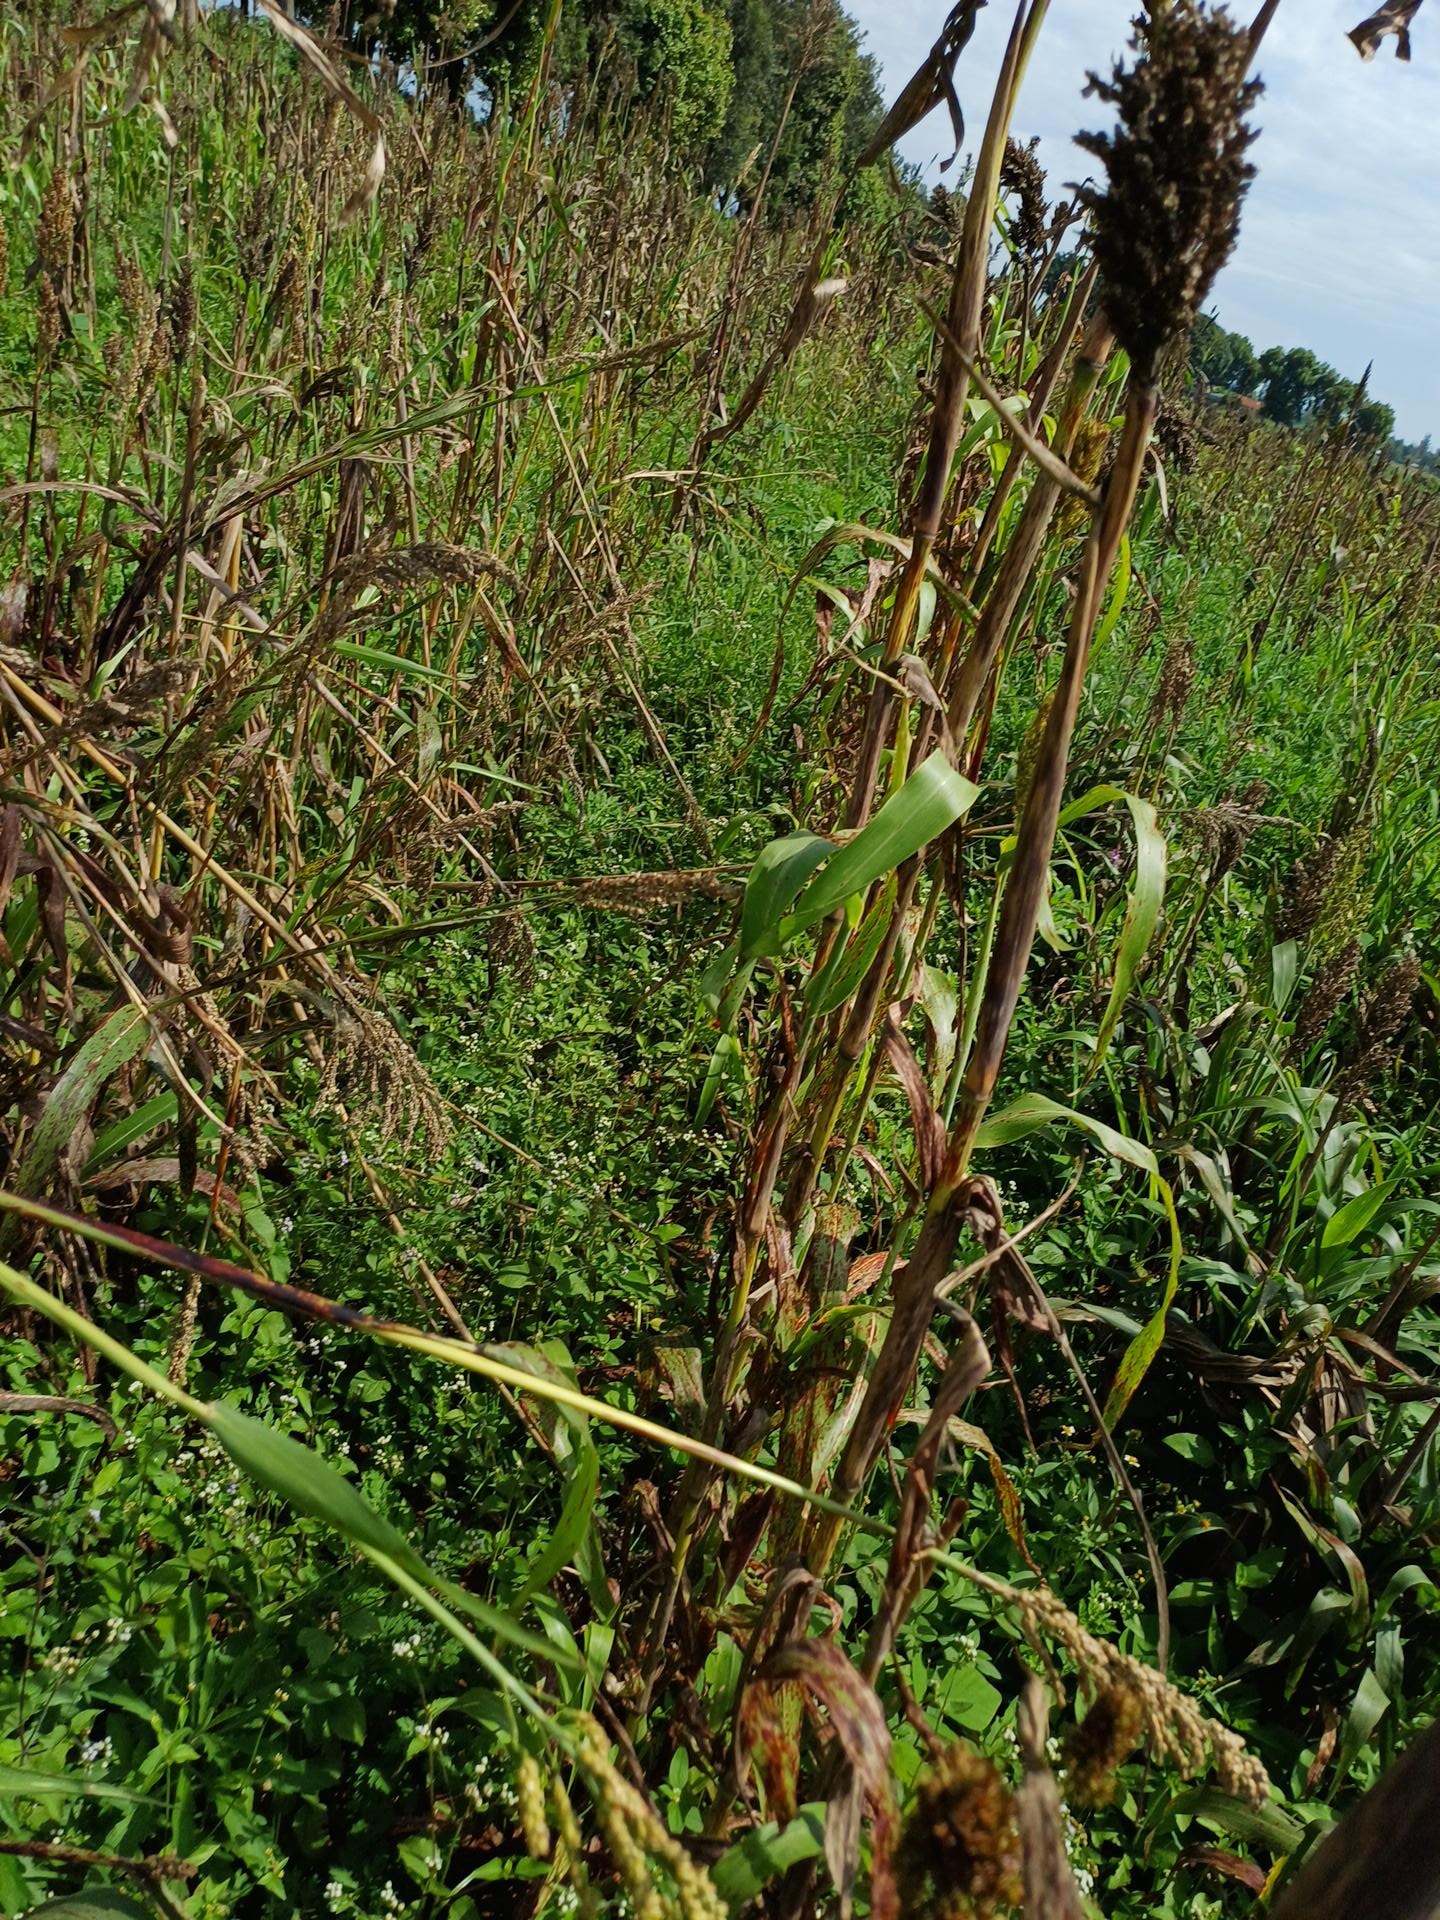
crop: sorghum
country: Kenya
